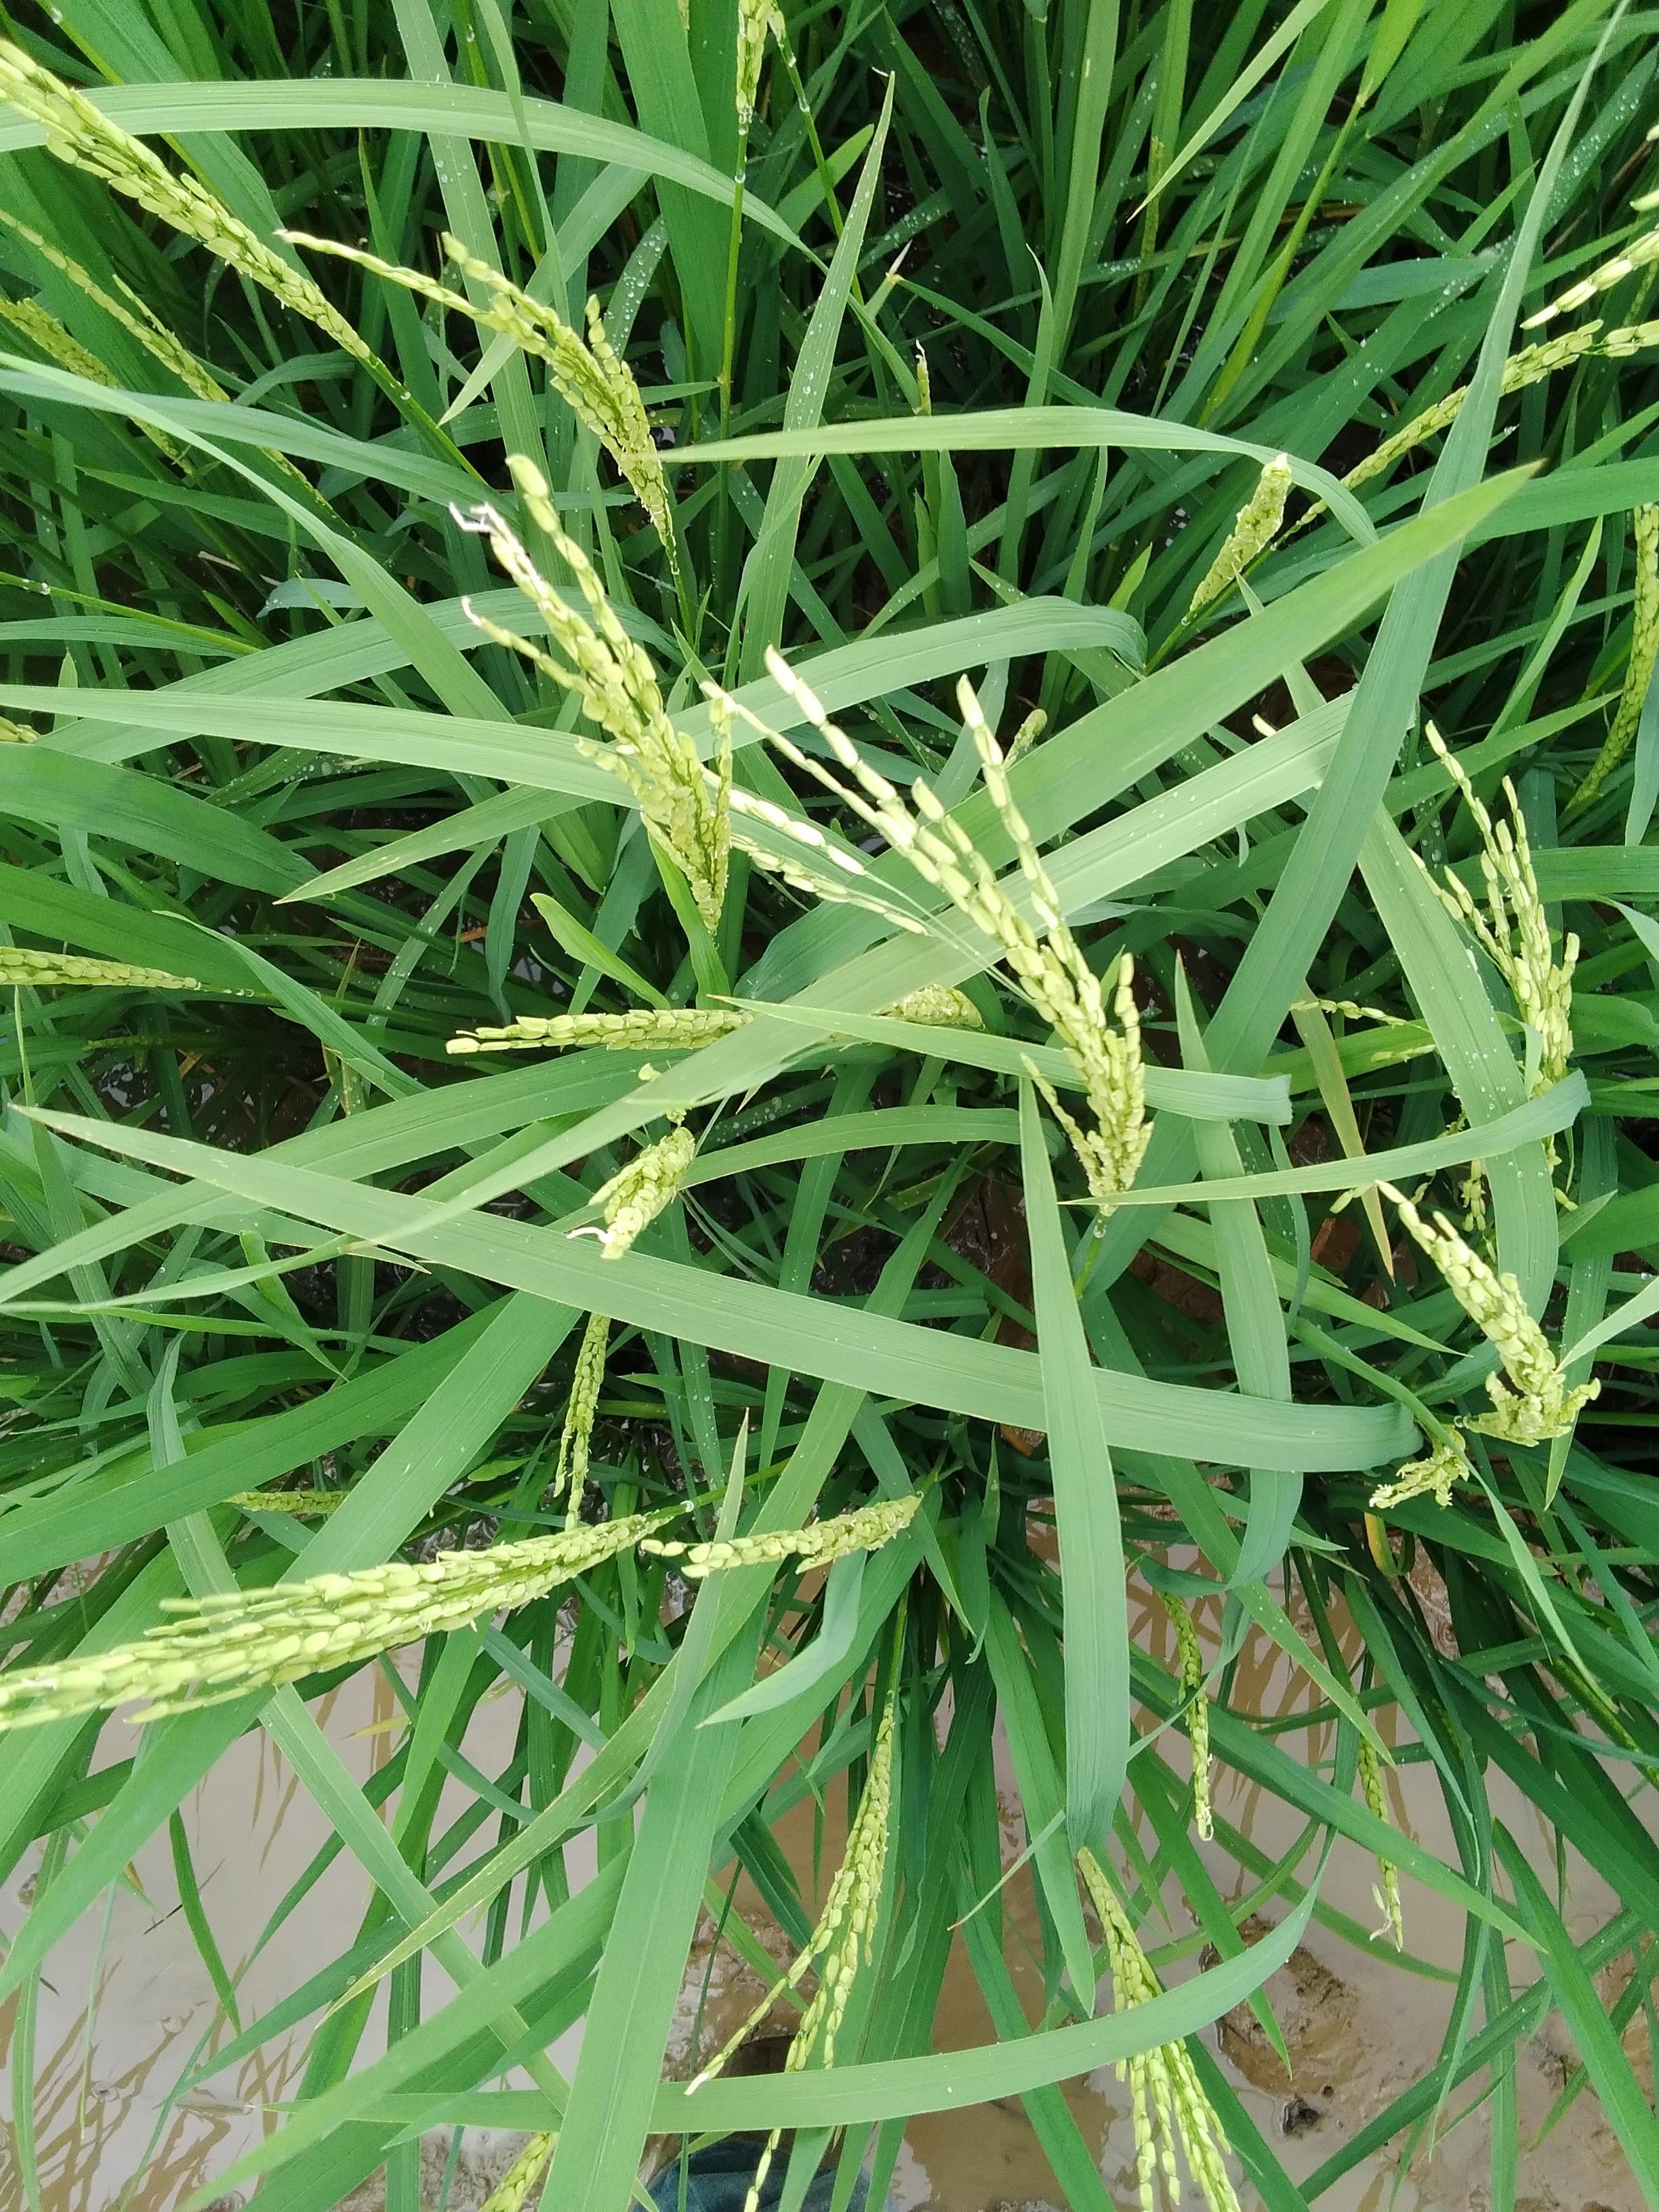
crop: rice
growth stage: flowering
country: Nigeria
